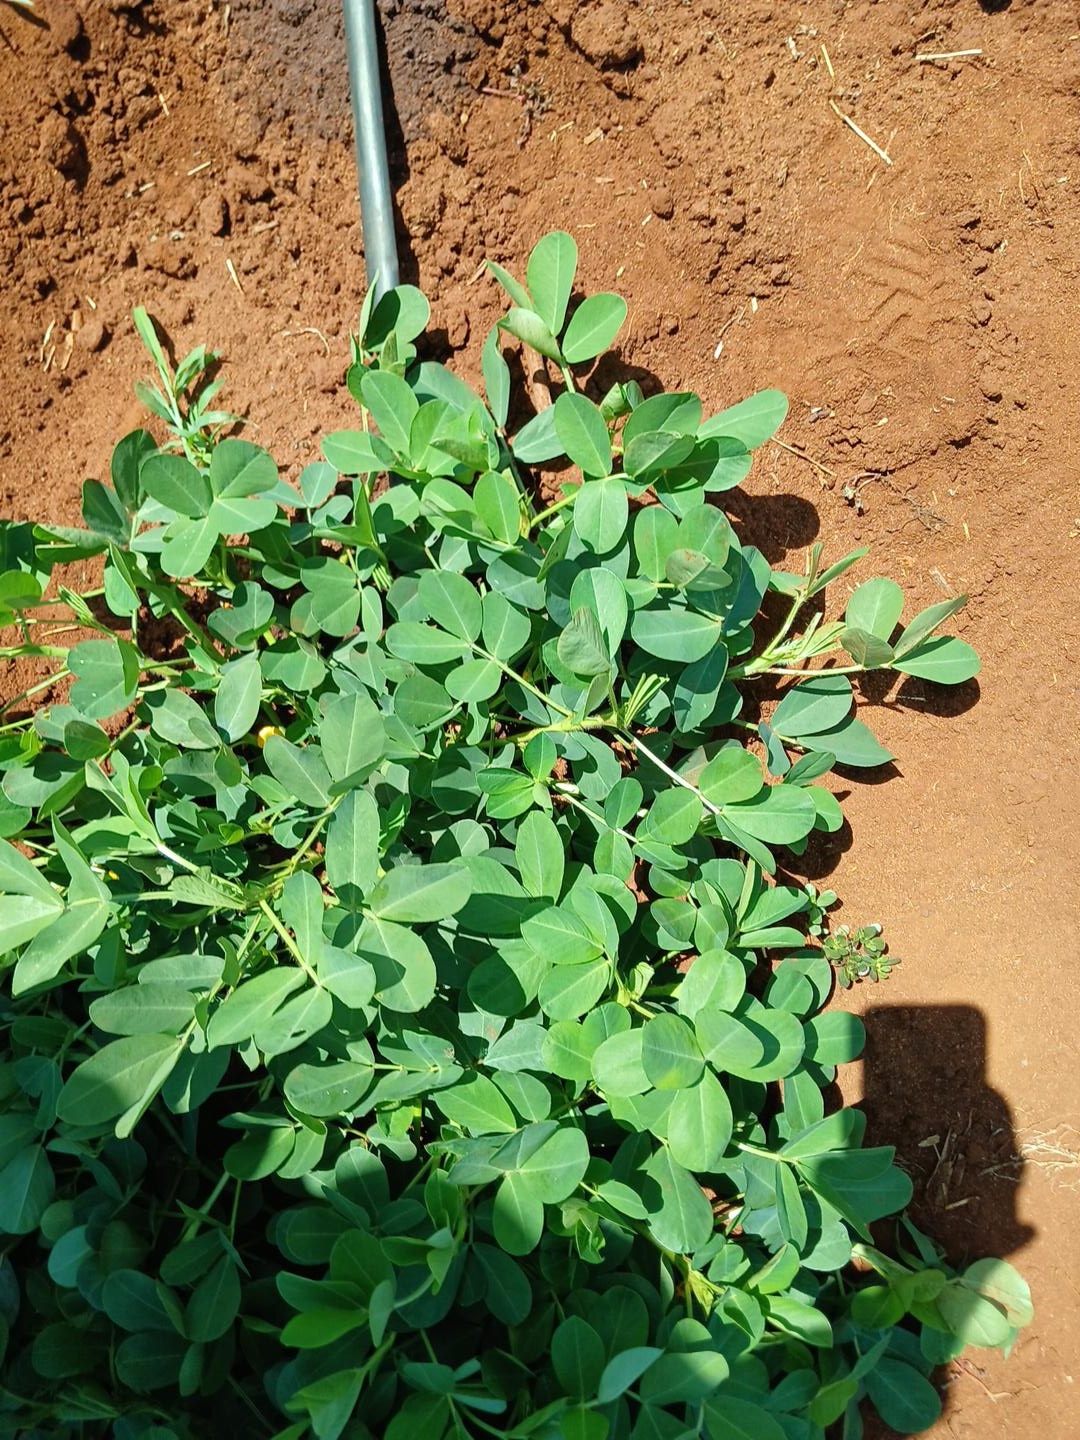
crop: groundnut
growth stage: flowering
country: Kenya
